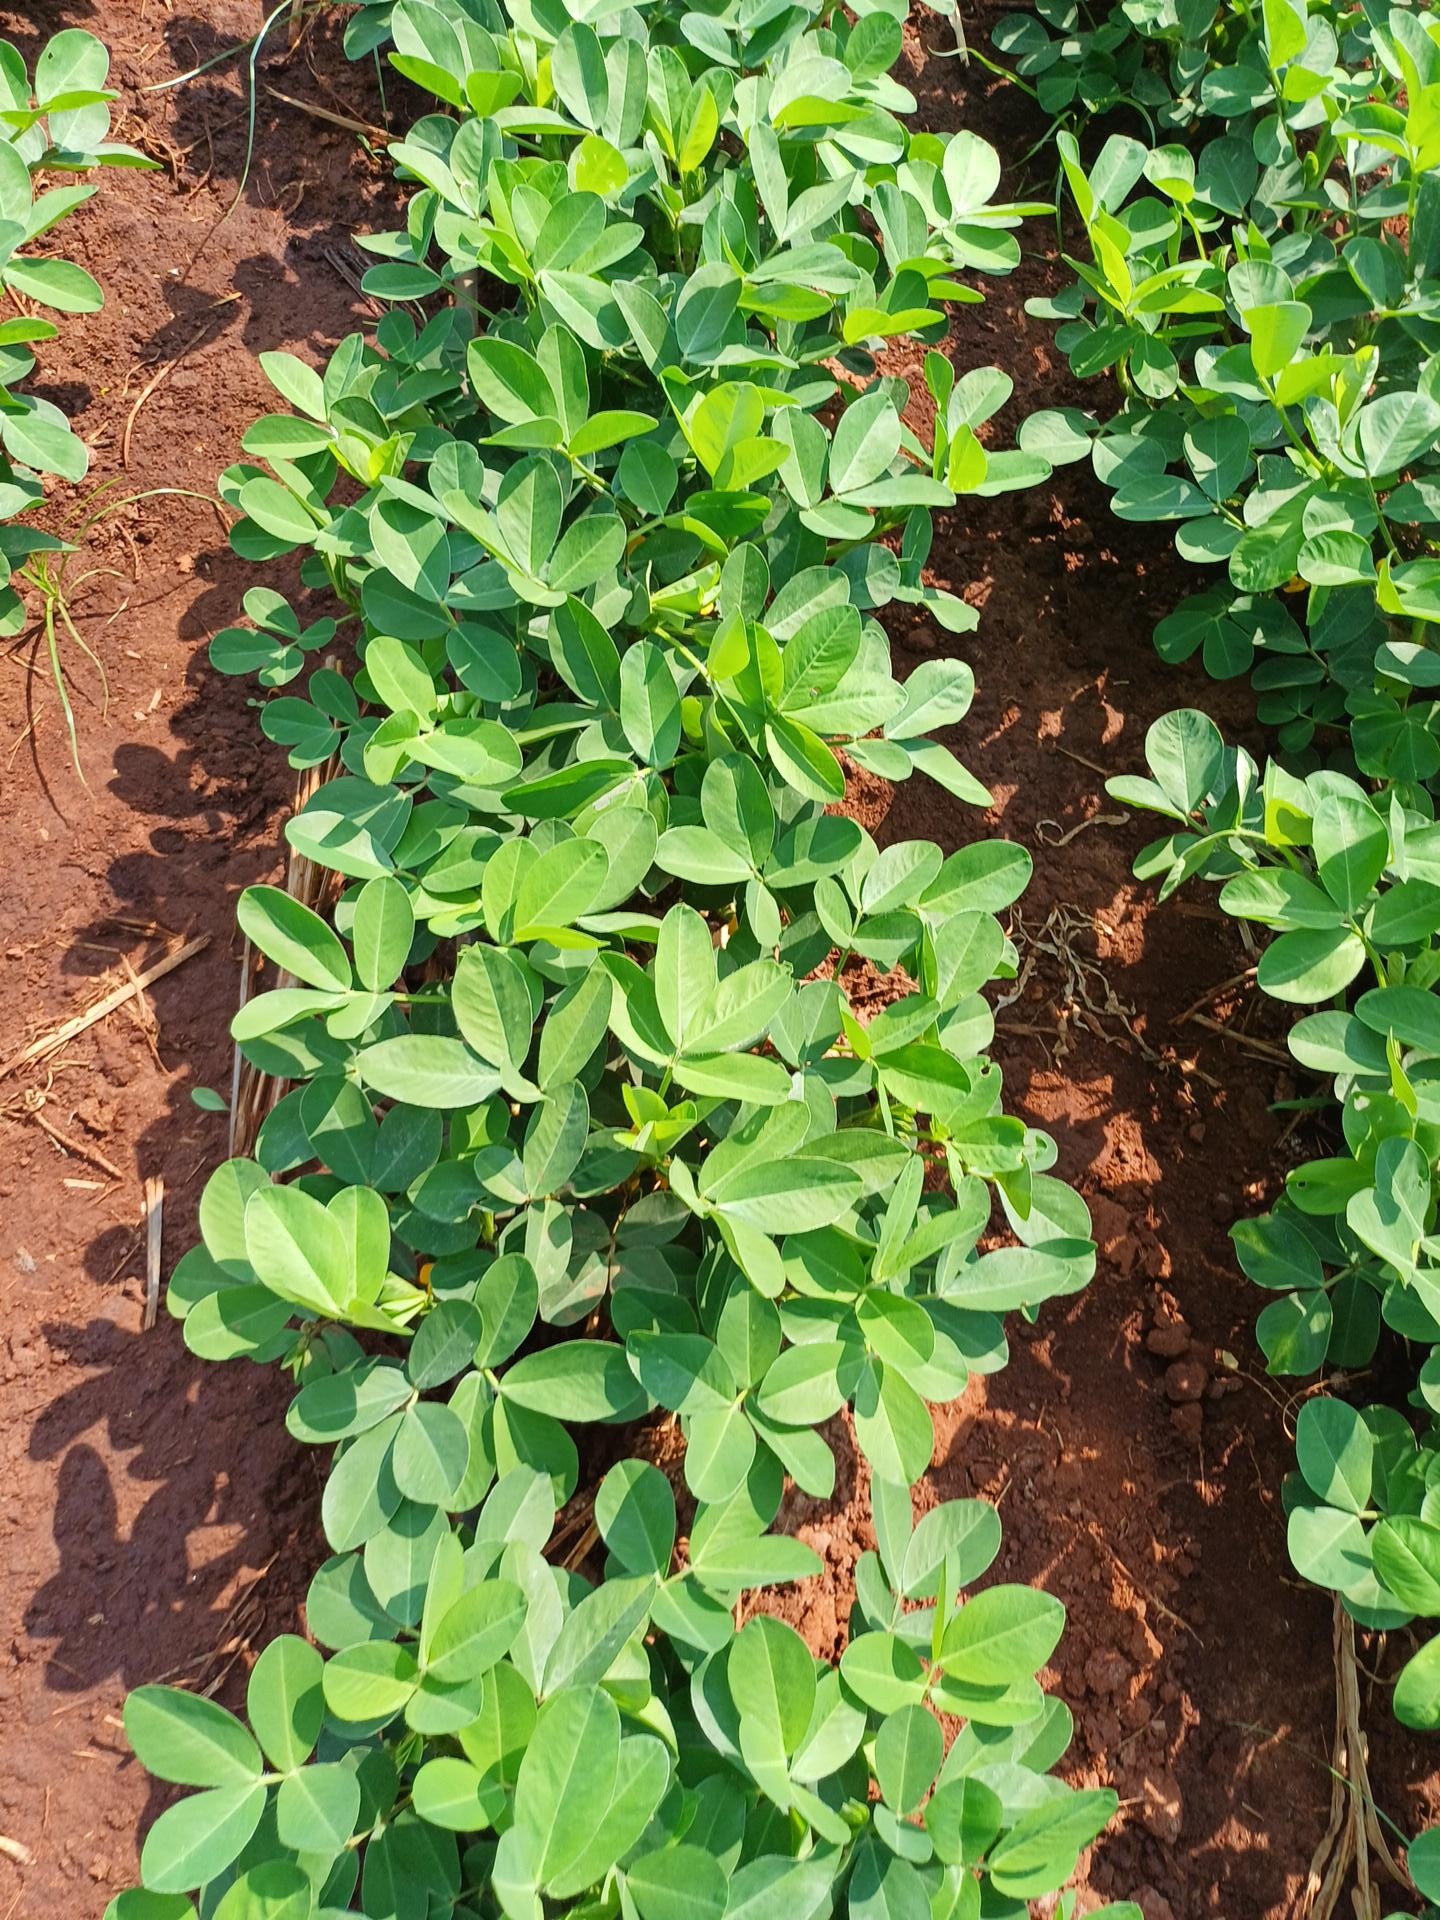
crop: groundnut
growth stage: flowering
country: Kenya
